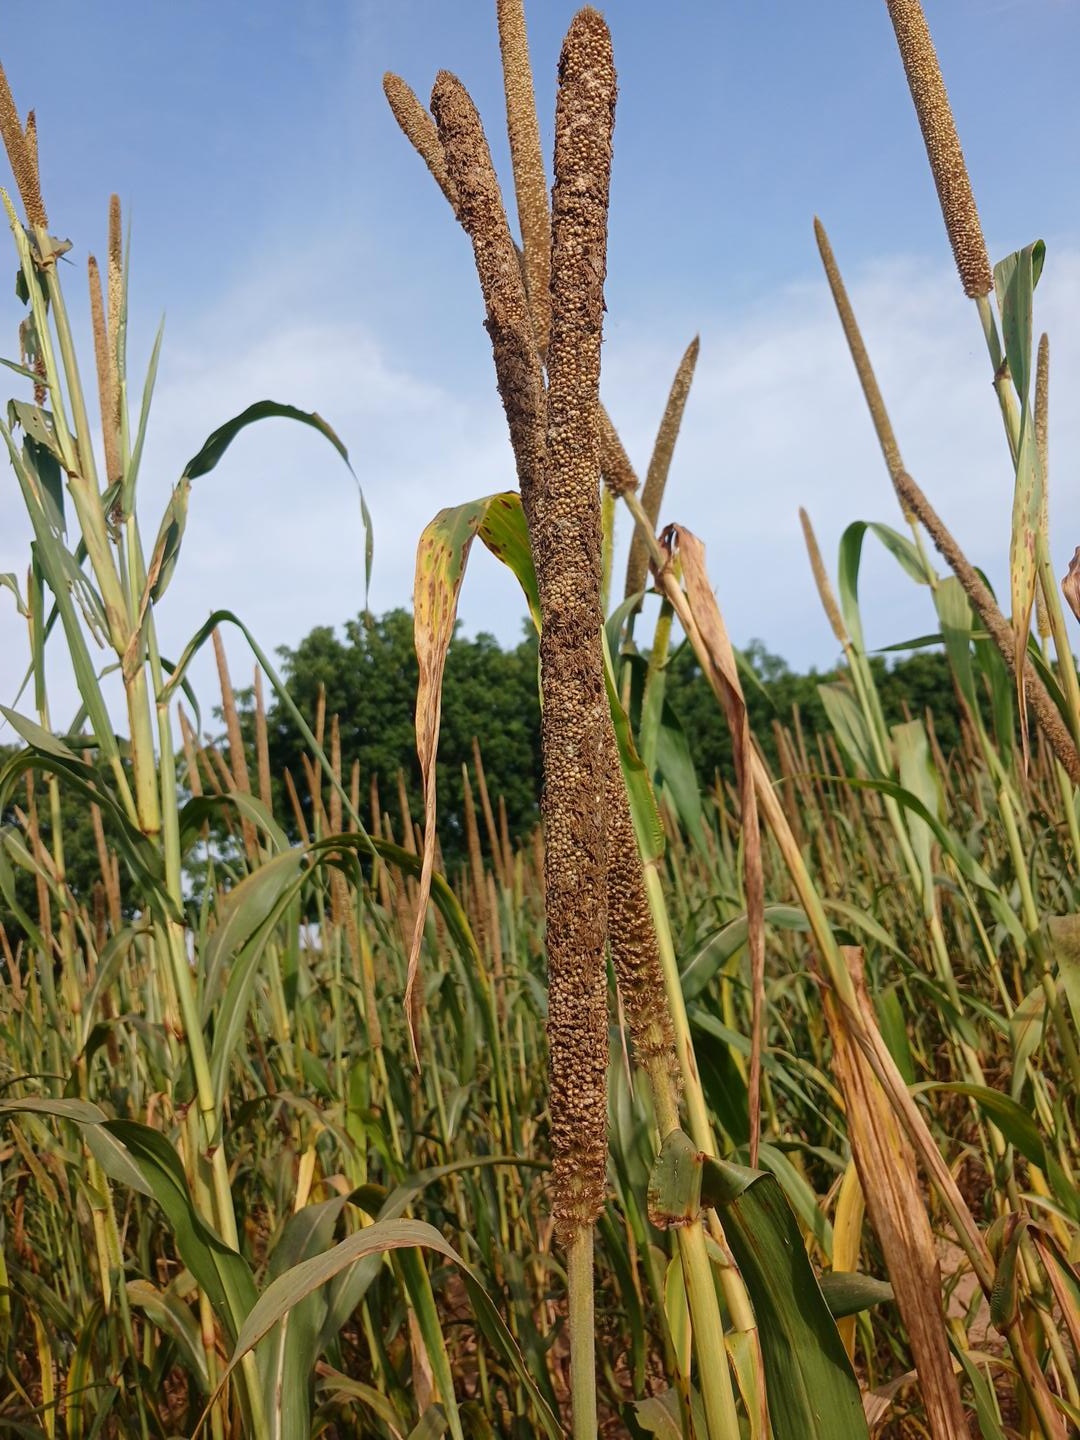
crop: pearl millet
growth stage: maturity
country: Senegal
